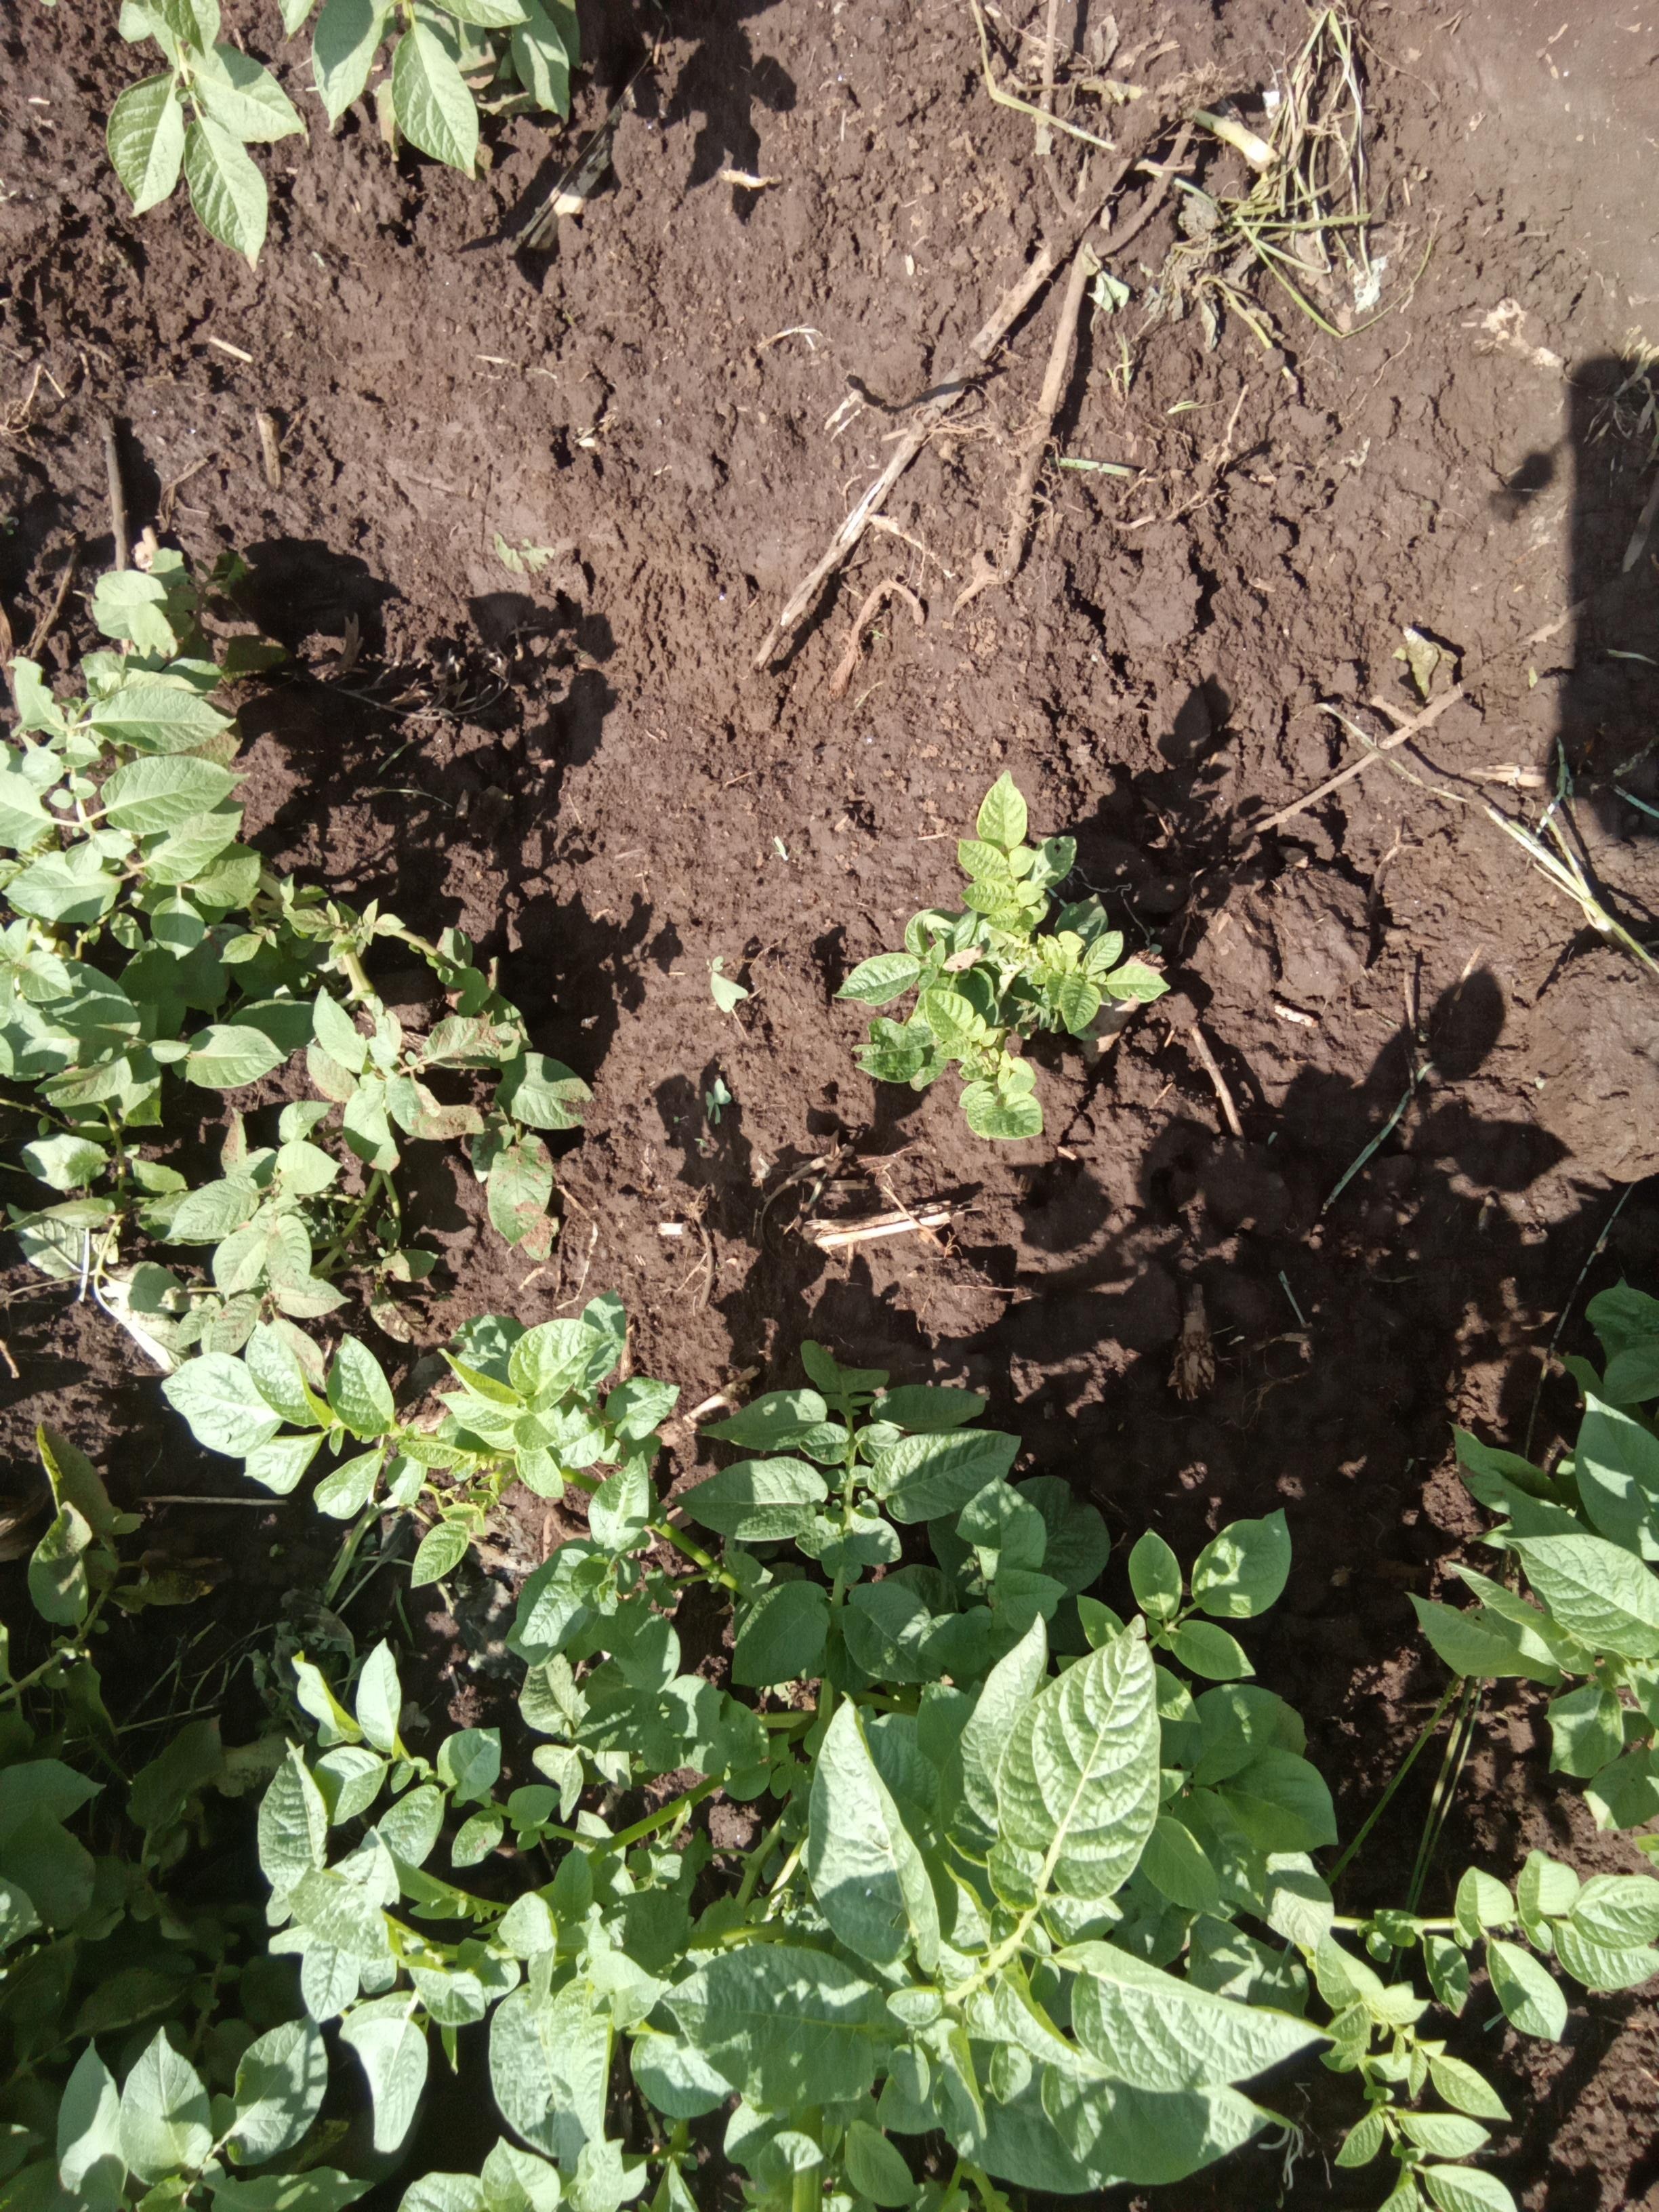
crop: potato
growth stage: vegetative
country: Kenya
